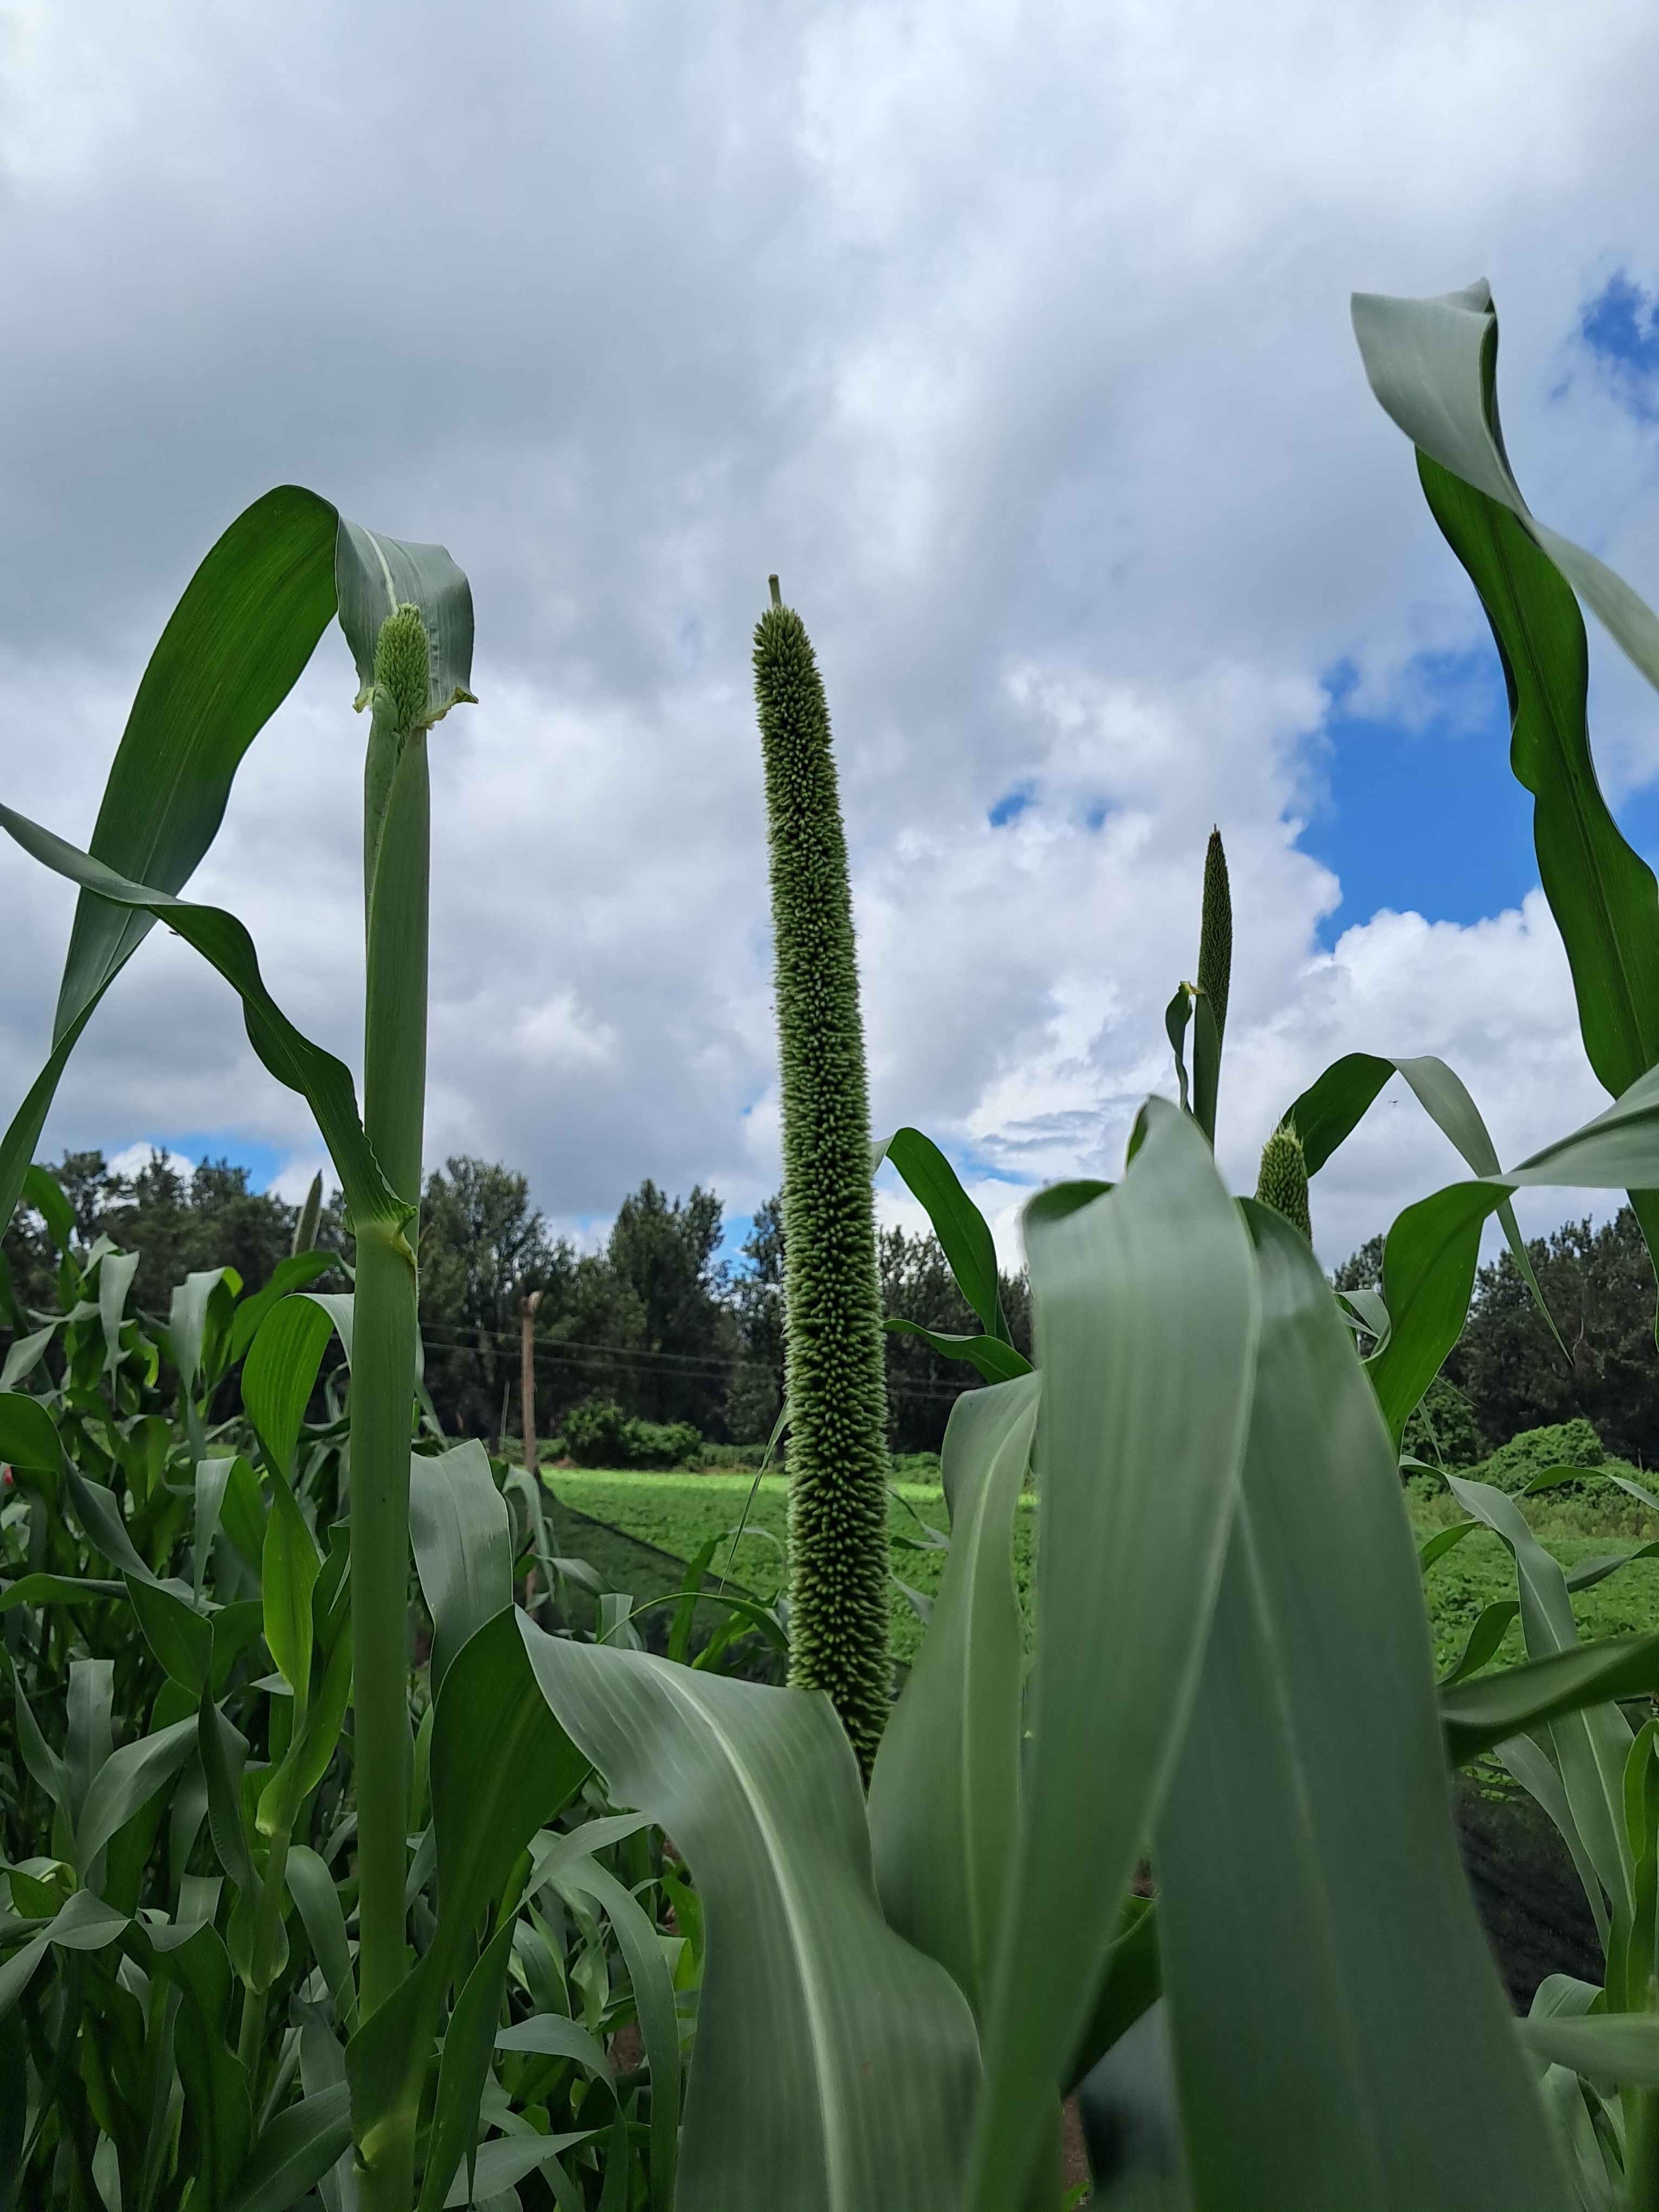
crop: pearl millet
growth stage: heading tuber
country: Tanzania
